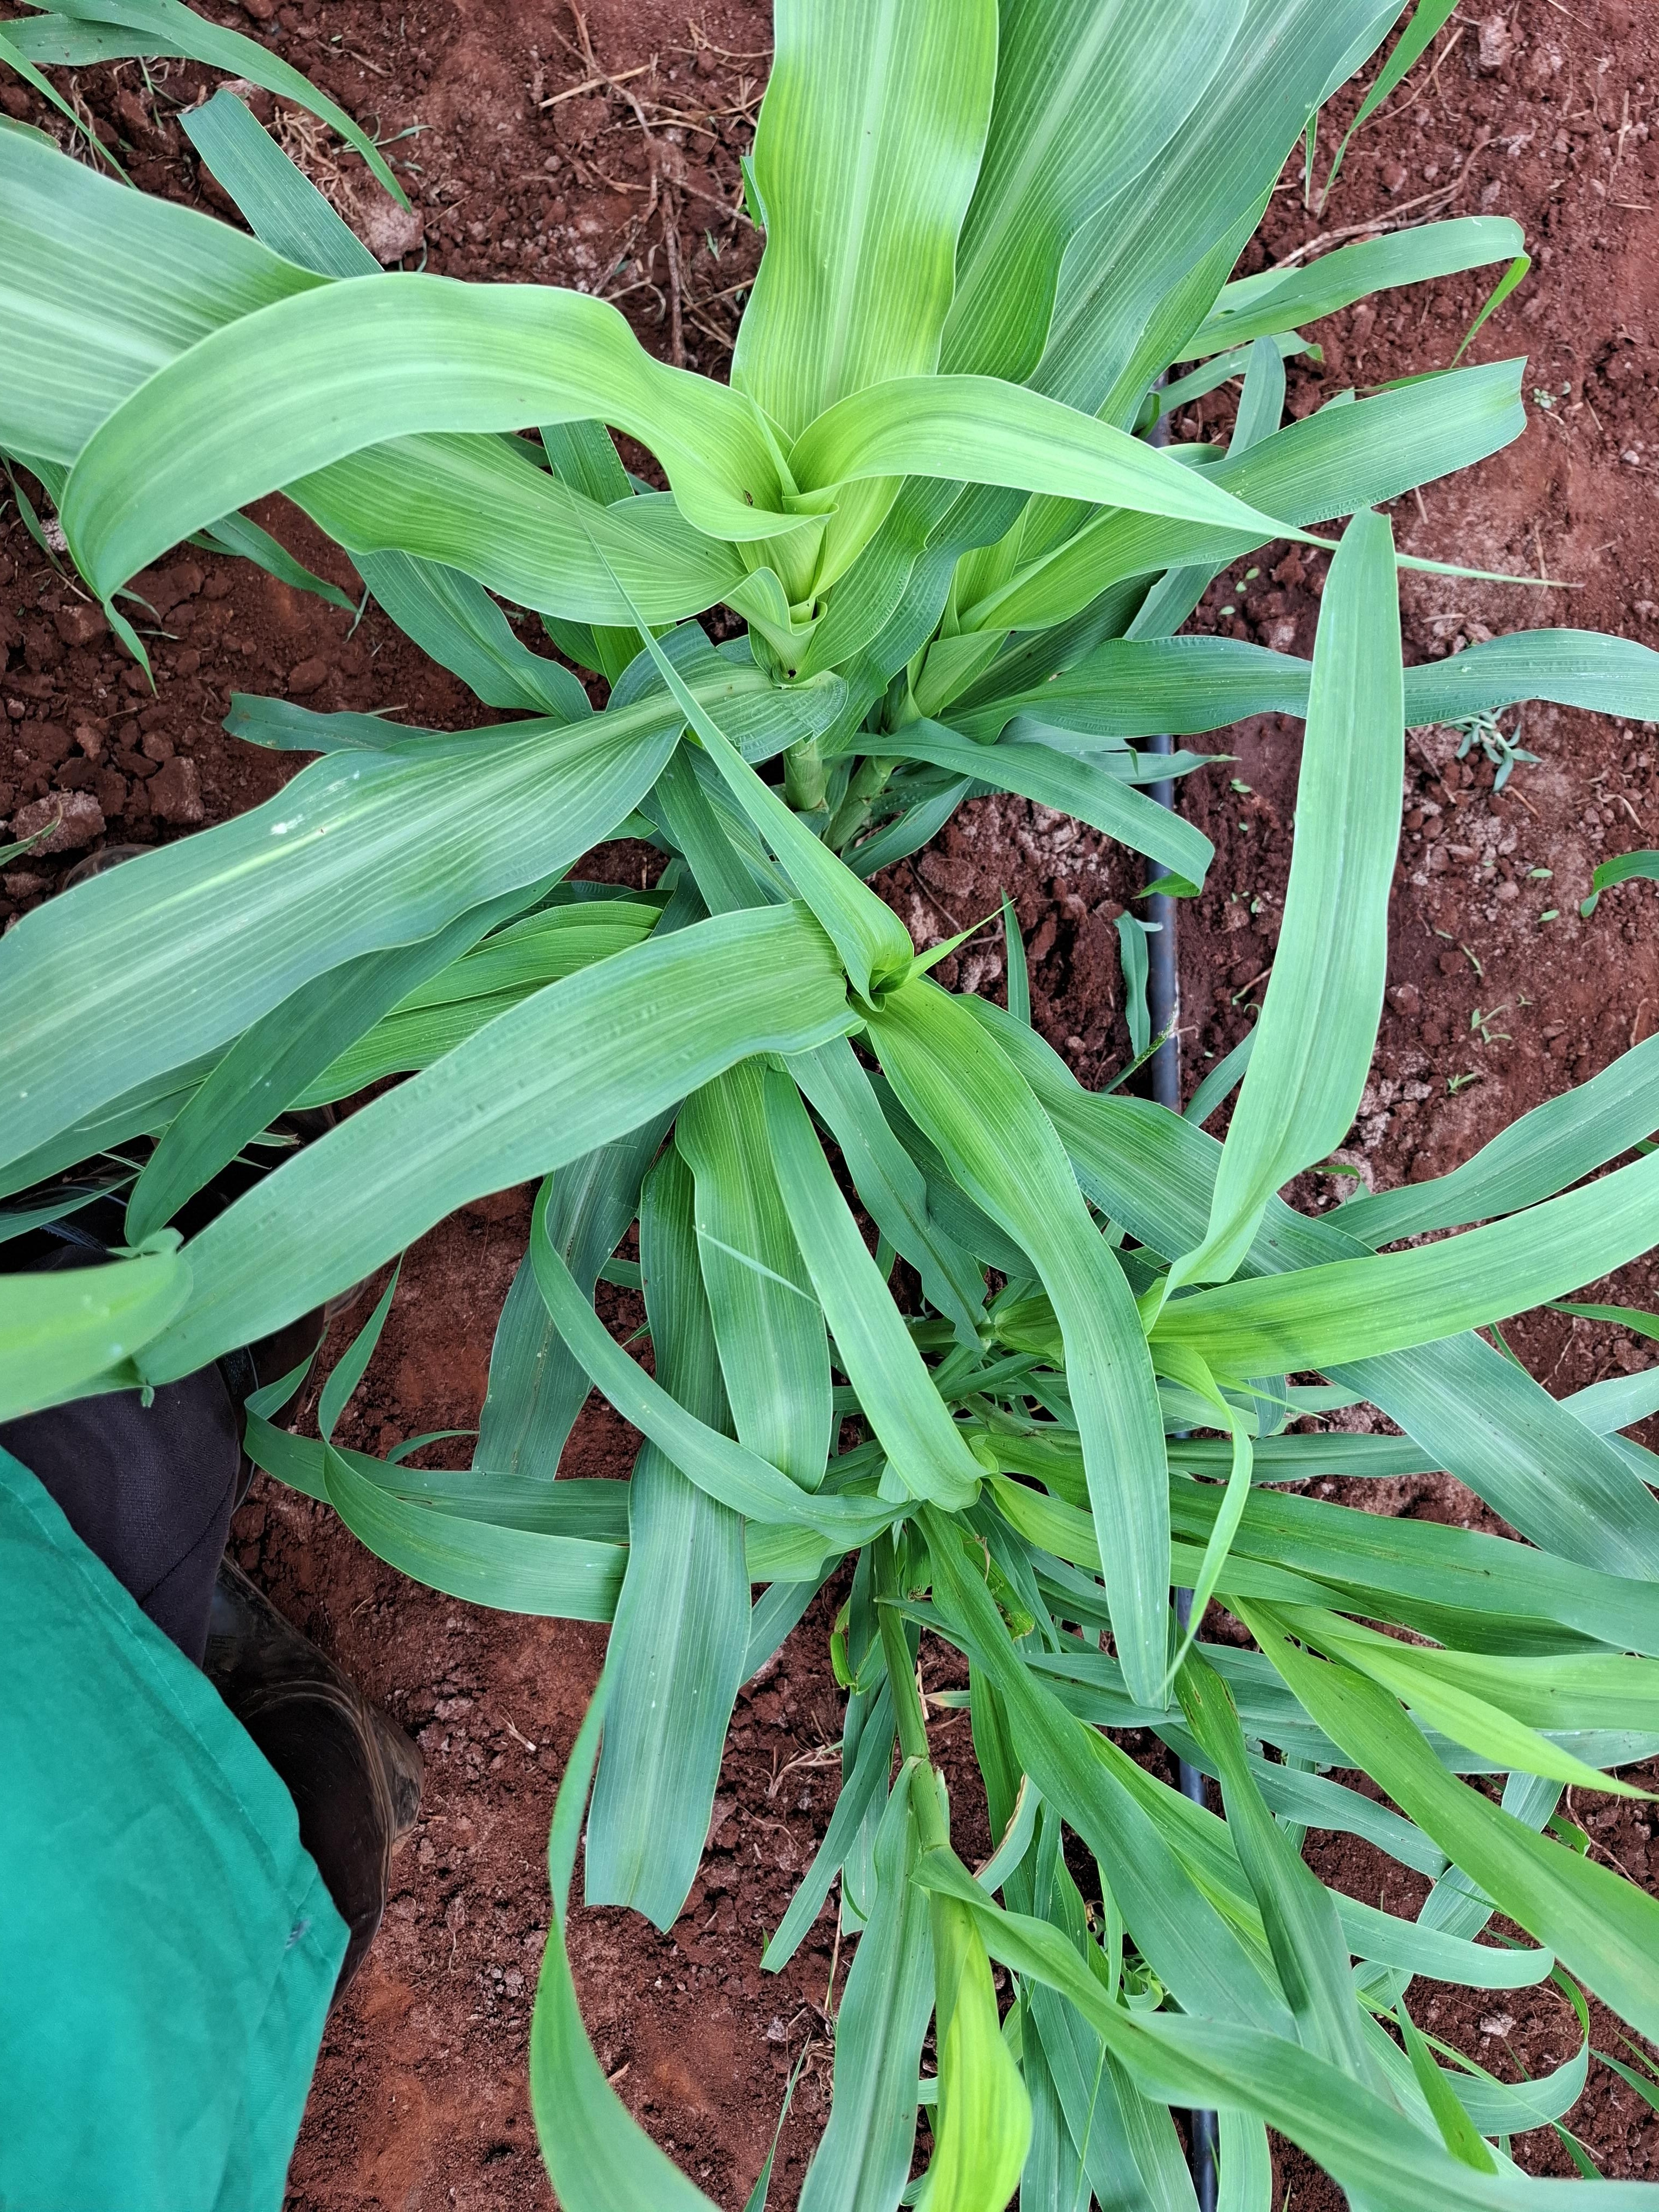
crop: pearl millet
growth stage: elongation stem
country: Kenya
